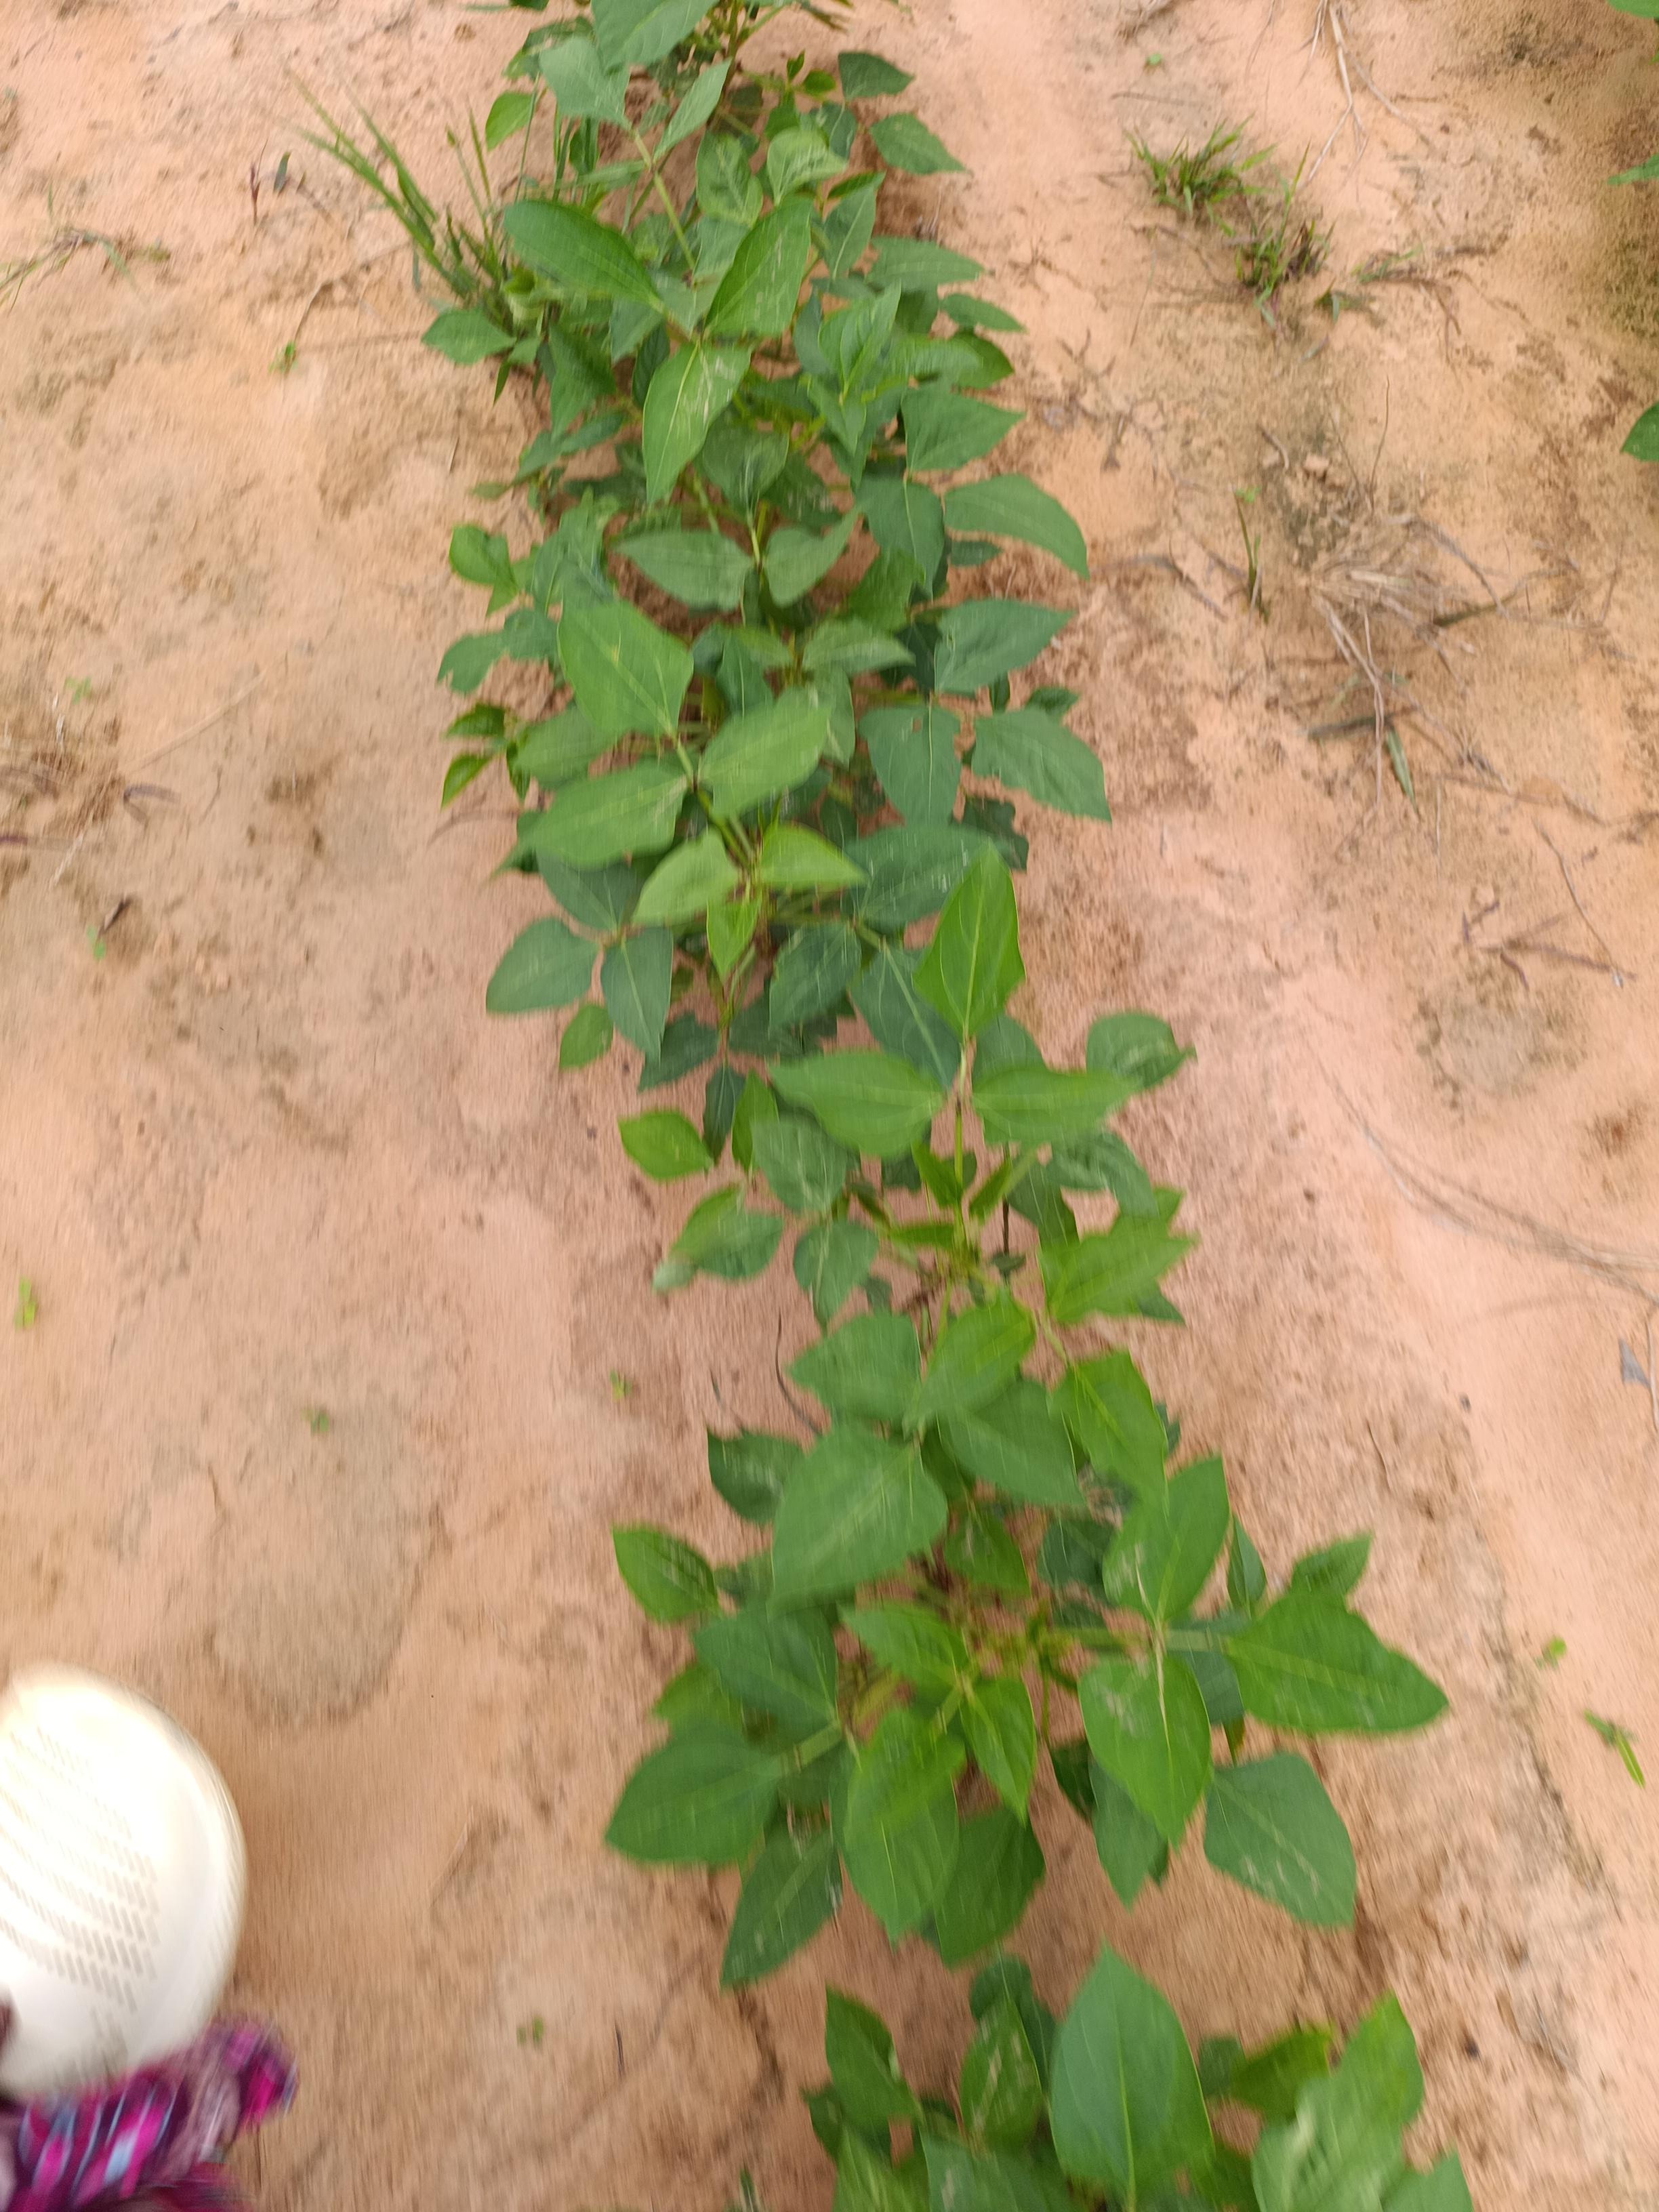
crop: cowpea
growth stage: emergence
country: Nigeria
